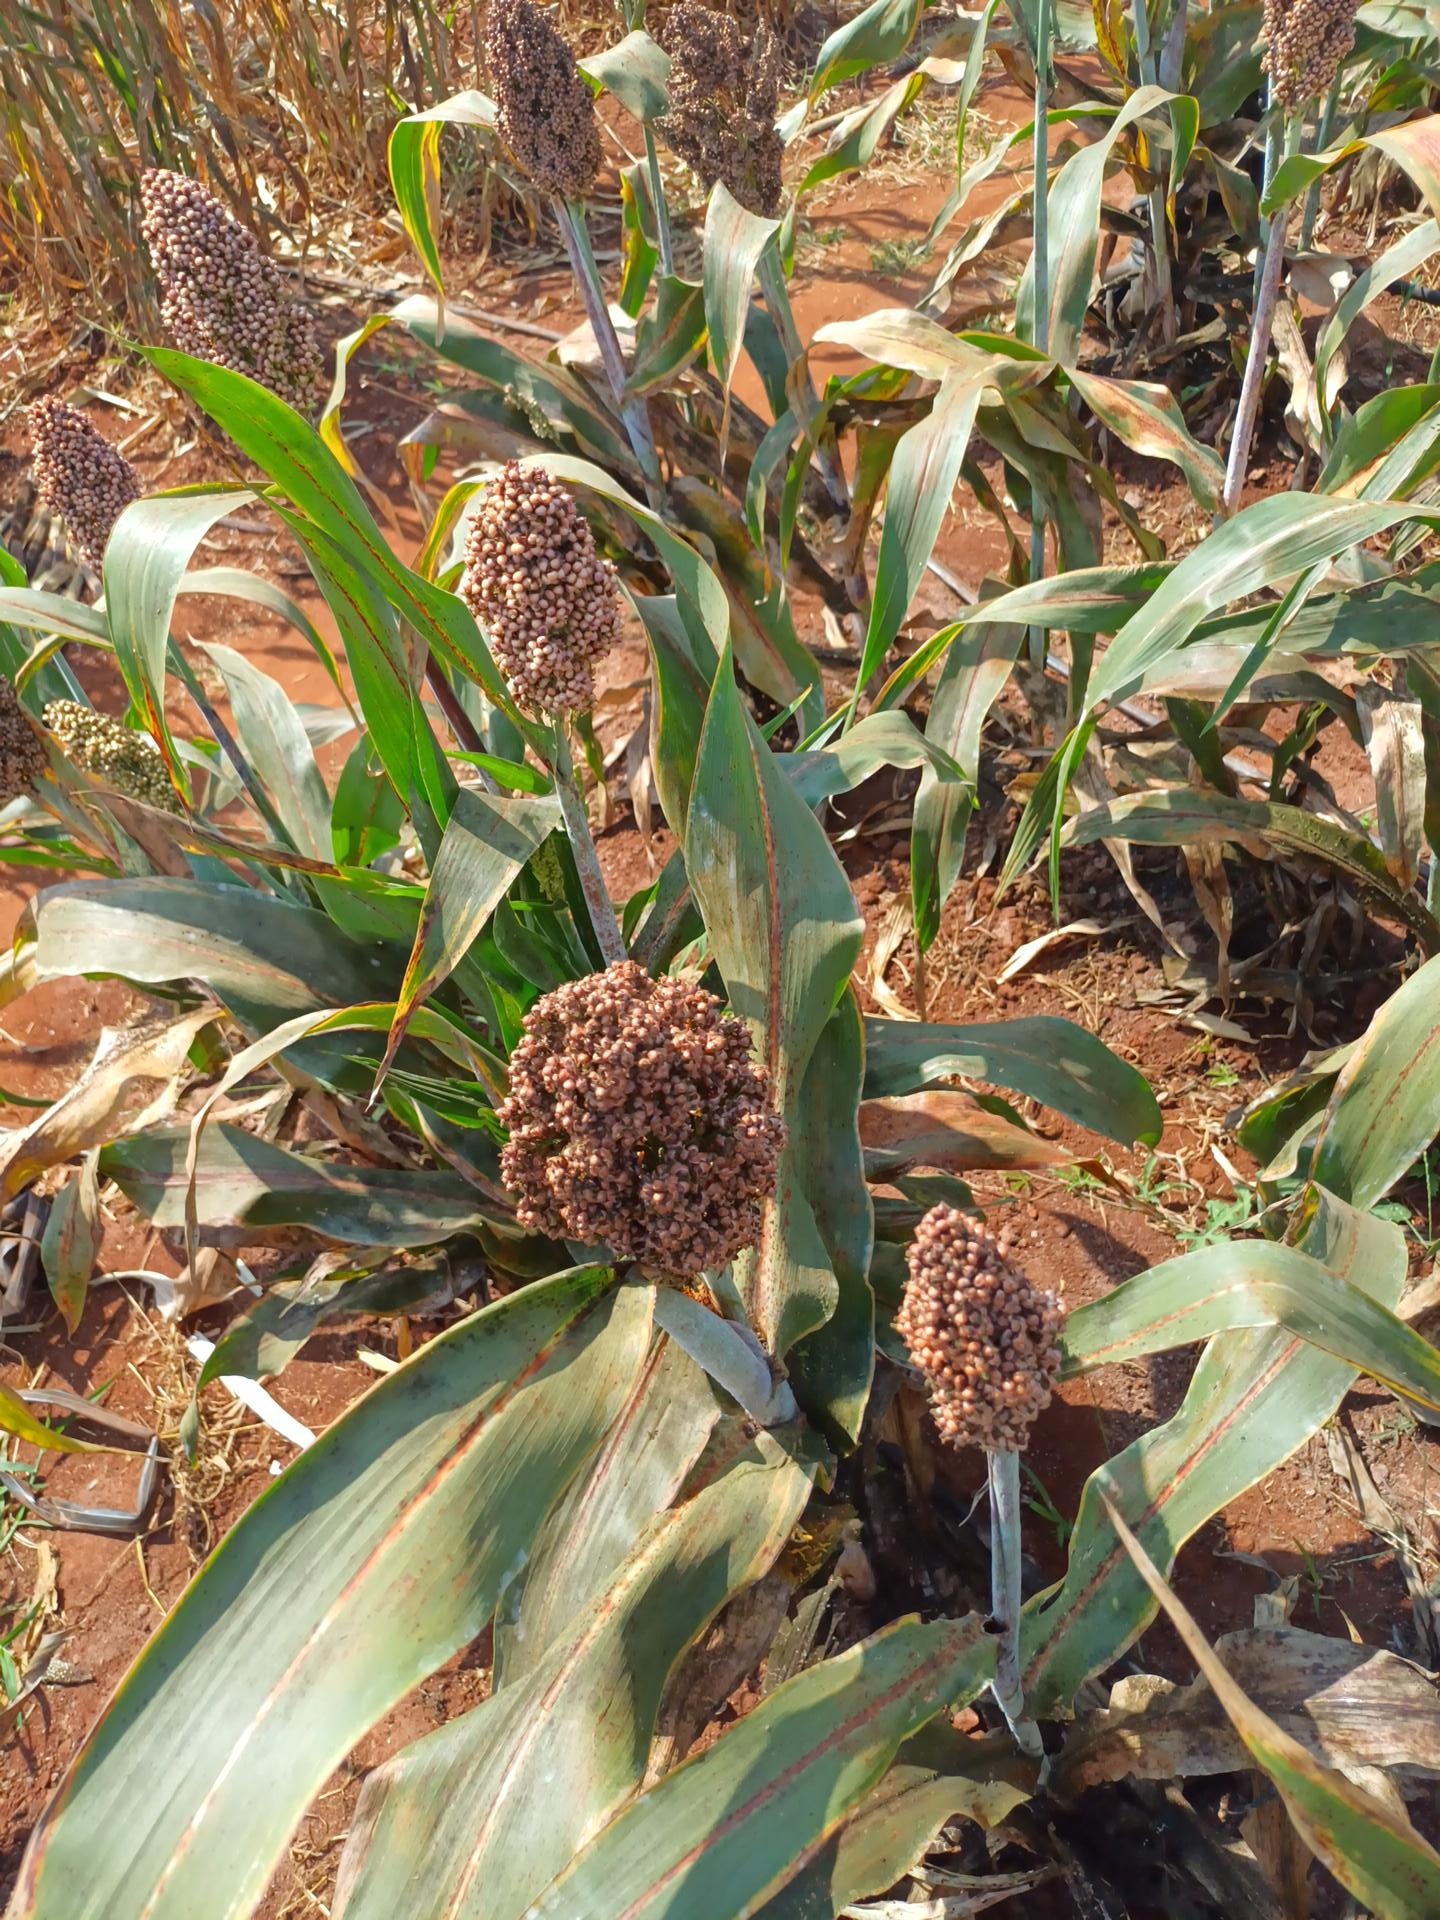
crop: sorghum
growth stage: maturity
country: Kenya
